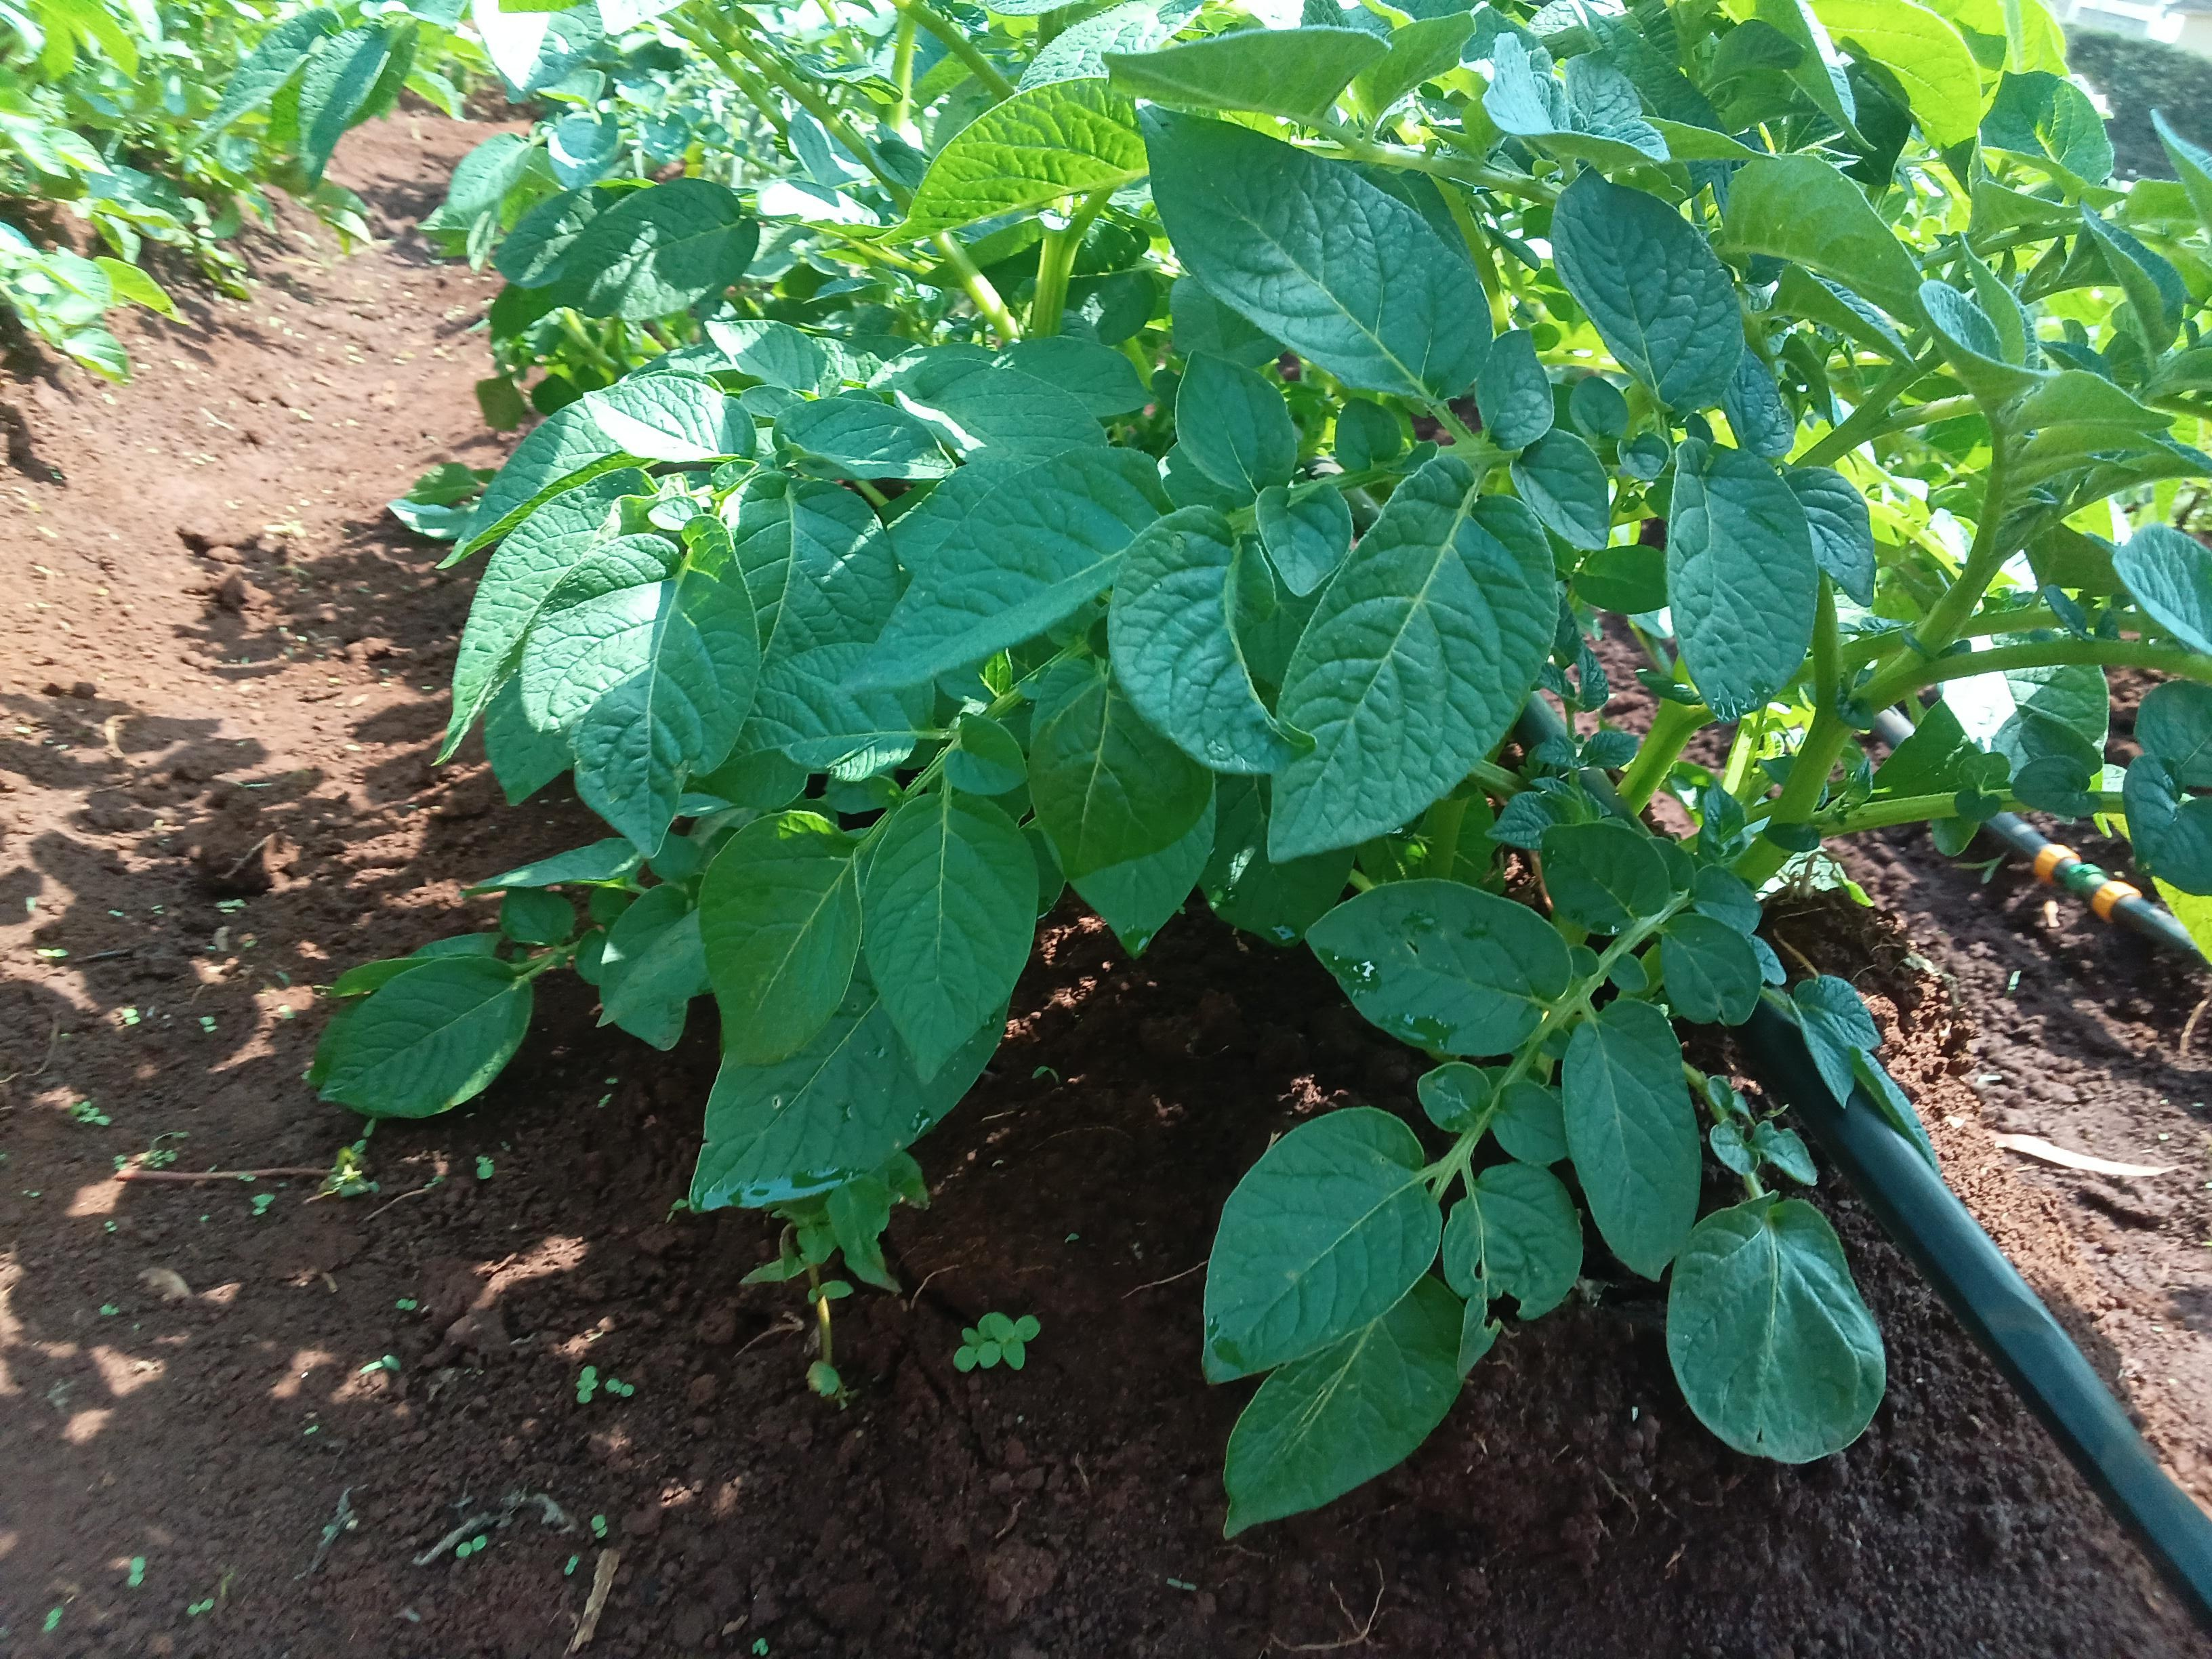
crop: potato
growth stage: vegetative
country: Kenya
